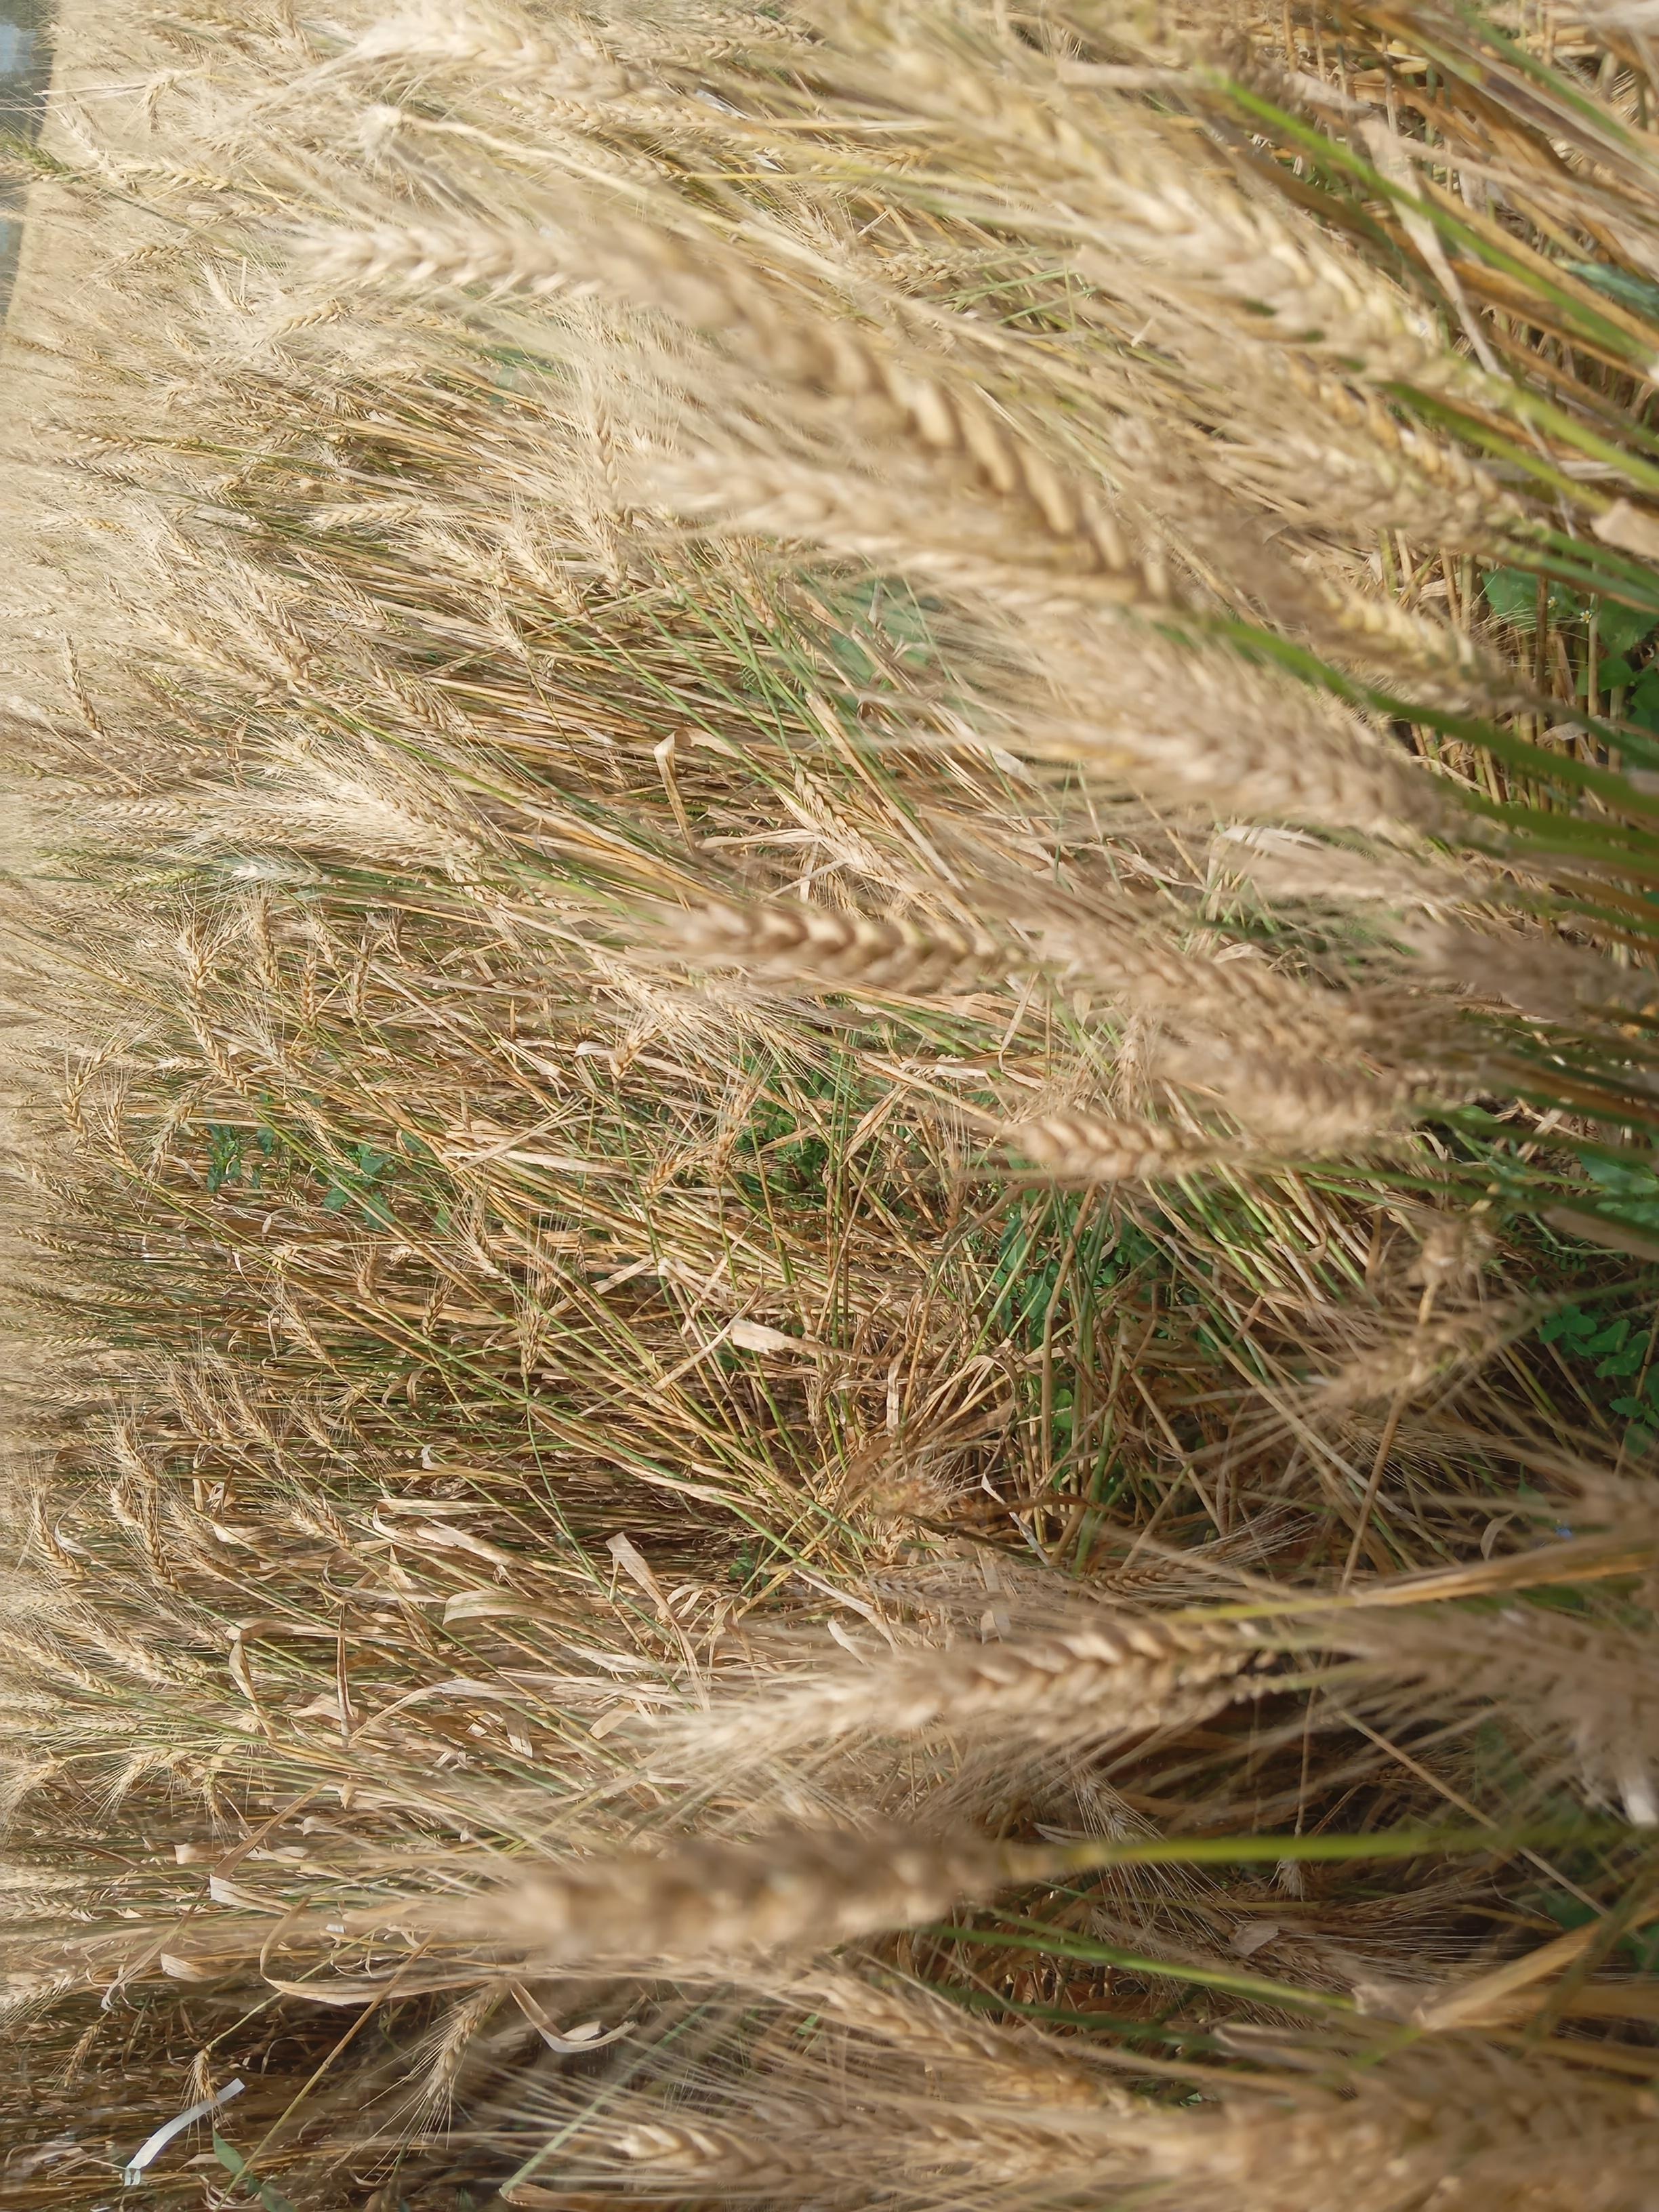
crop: wheat
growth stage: maturity
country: Kenya
